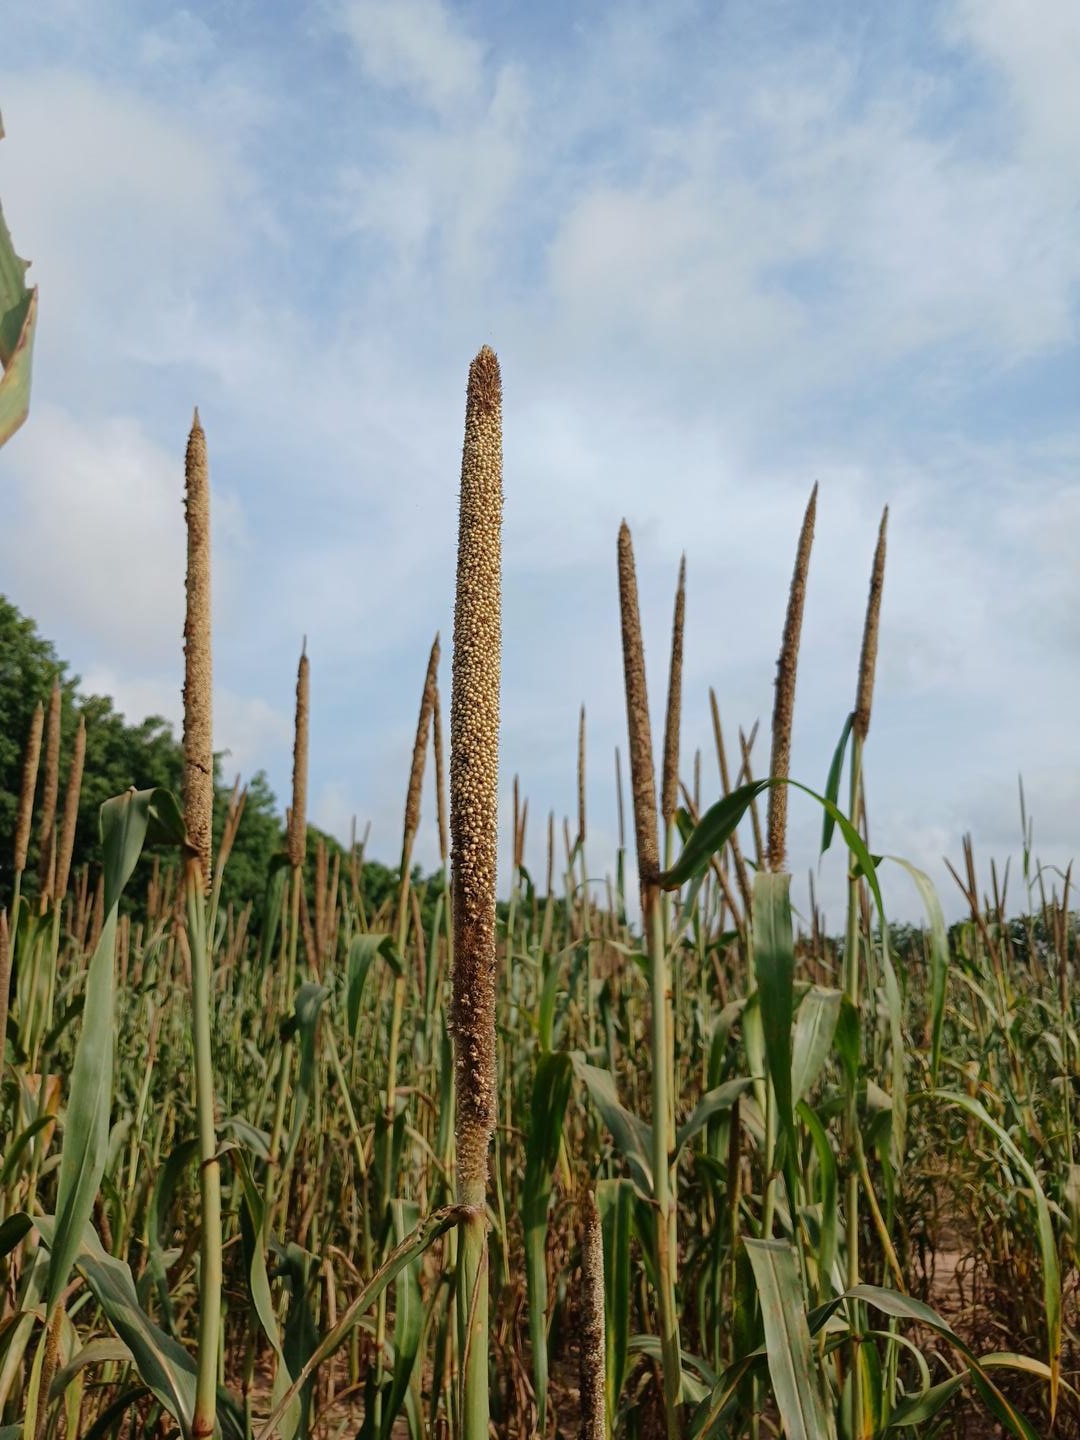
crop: pearl millet
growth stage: maturity
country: Senegal
